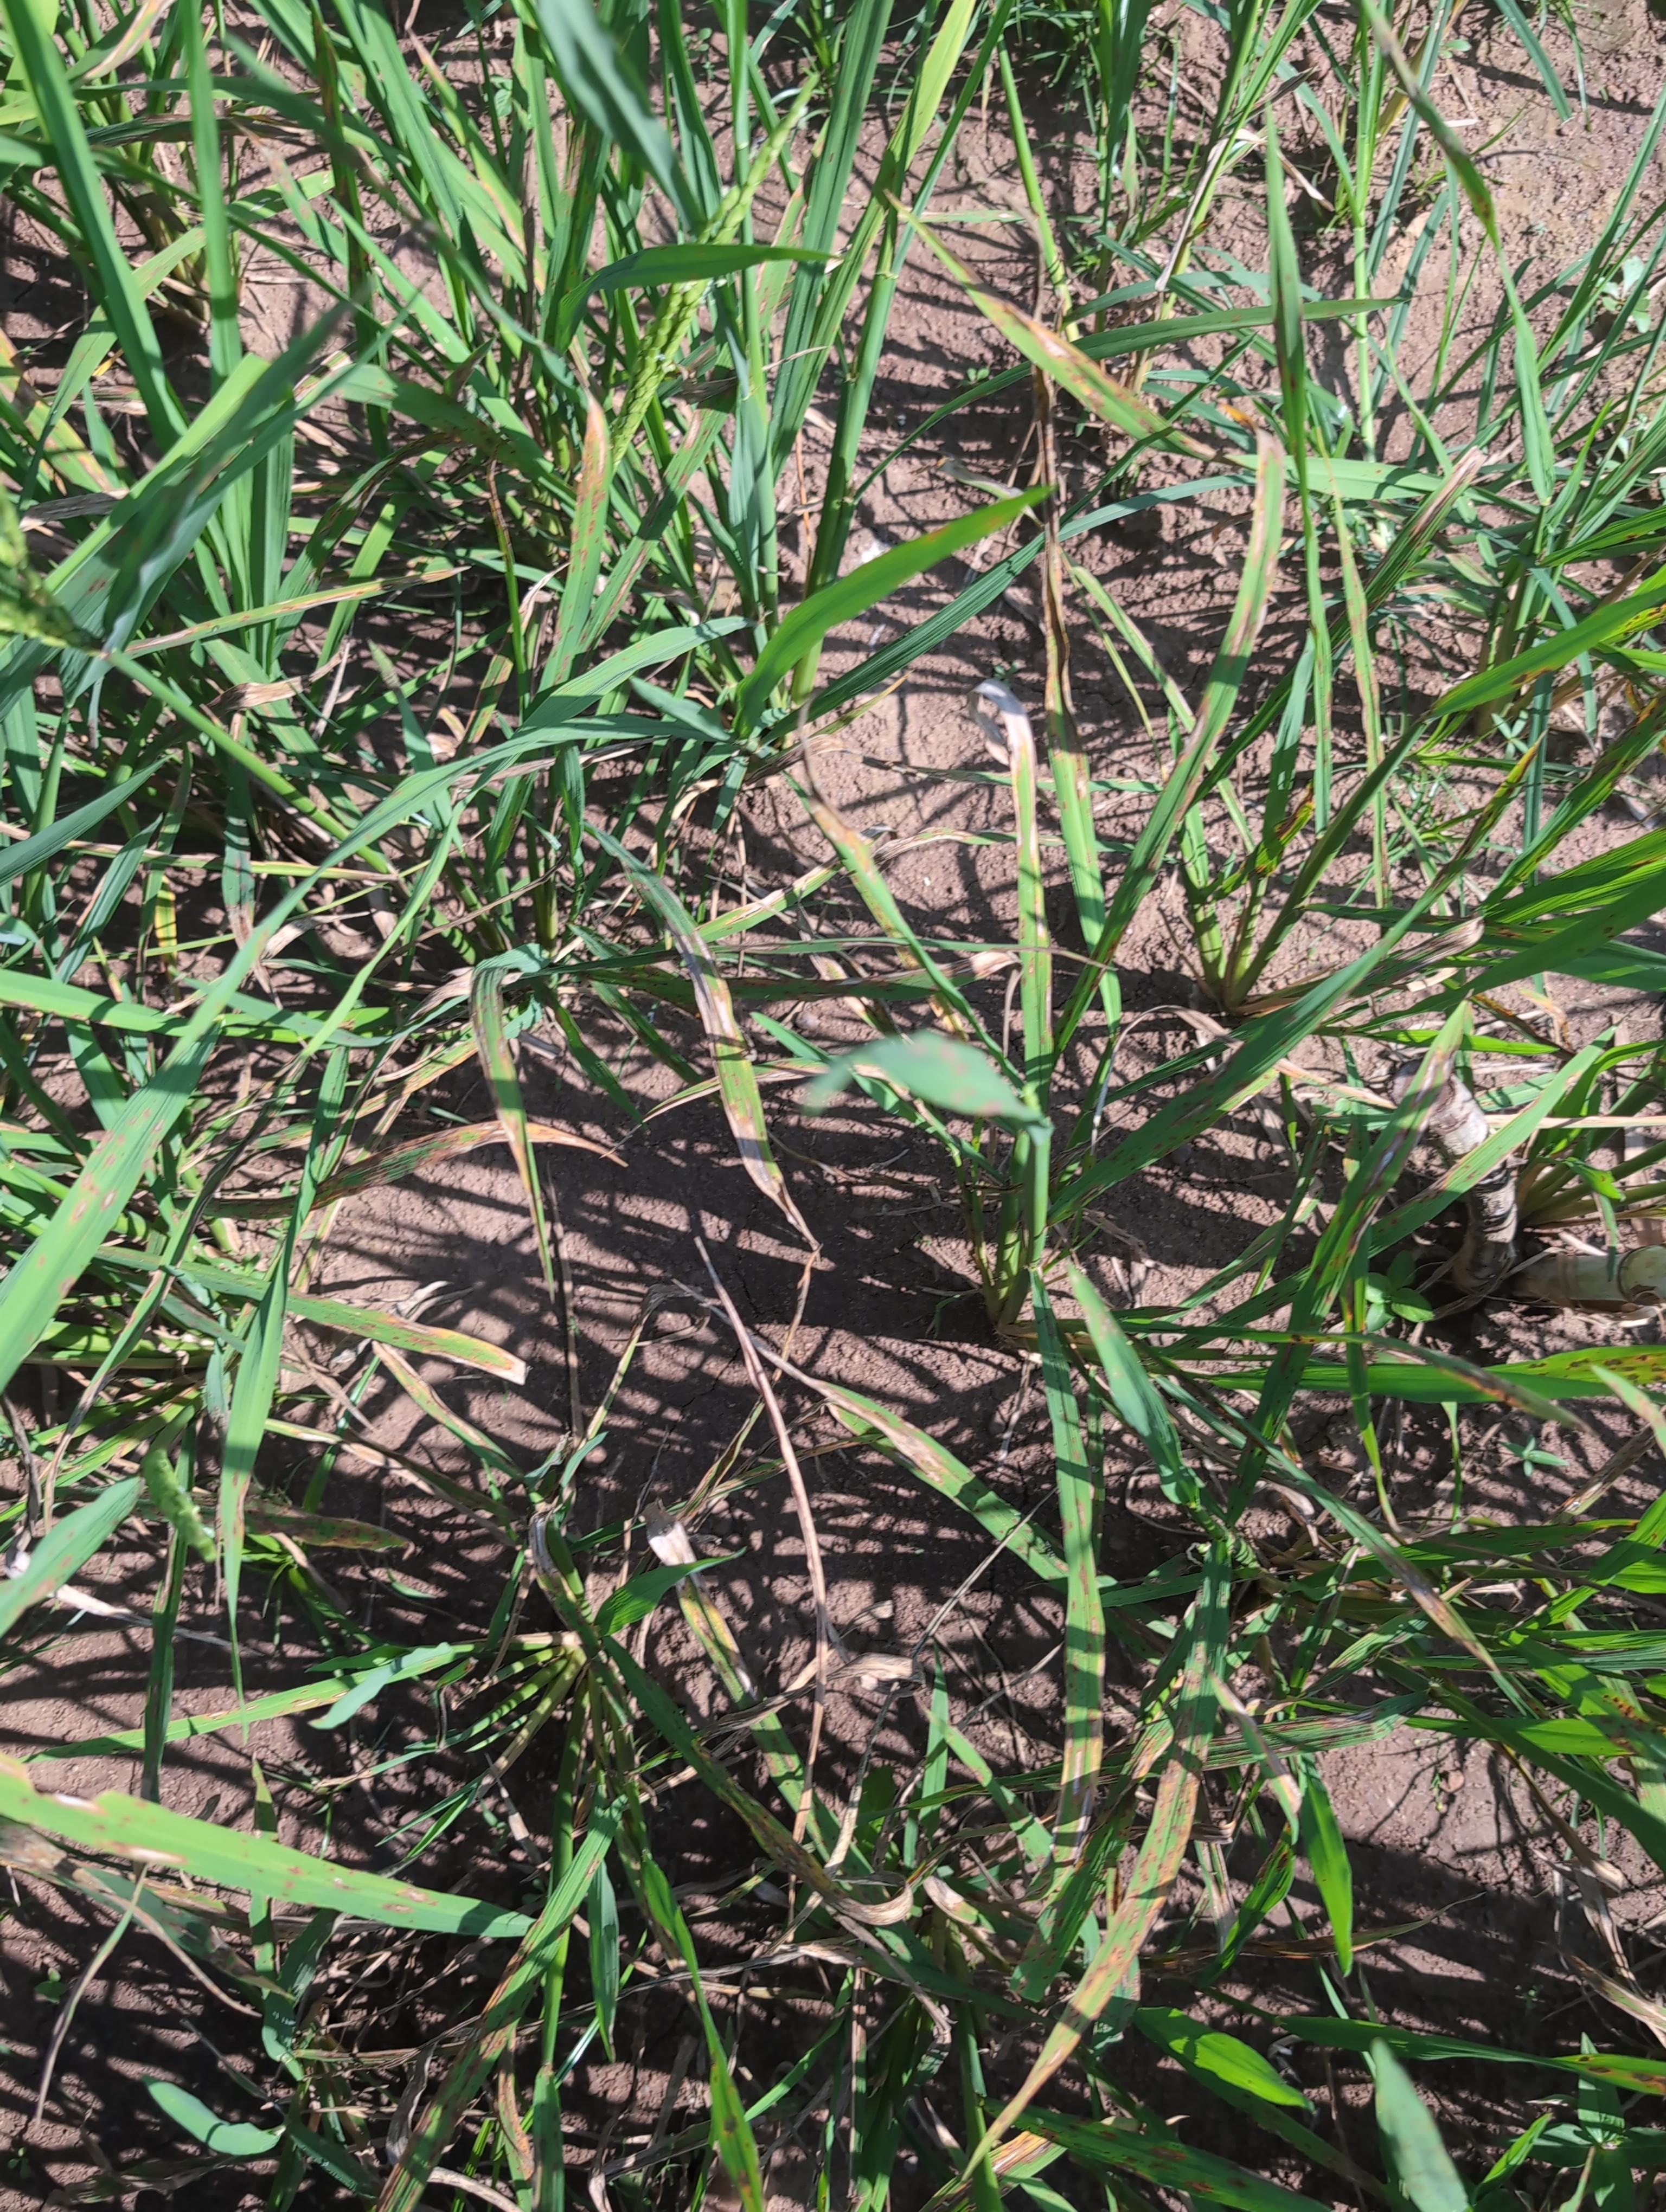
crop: rice
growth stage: flowering
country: Côte d'Ivoire
